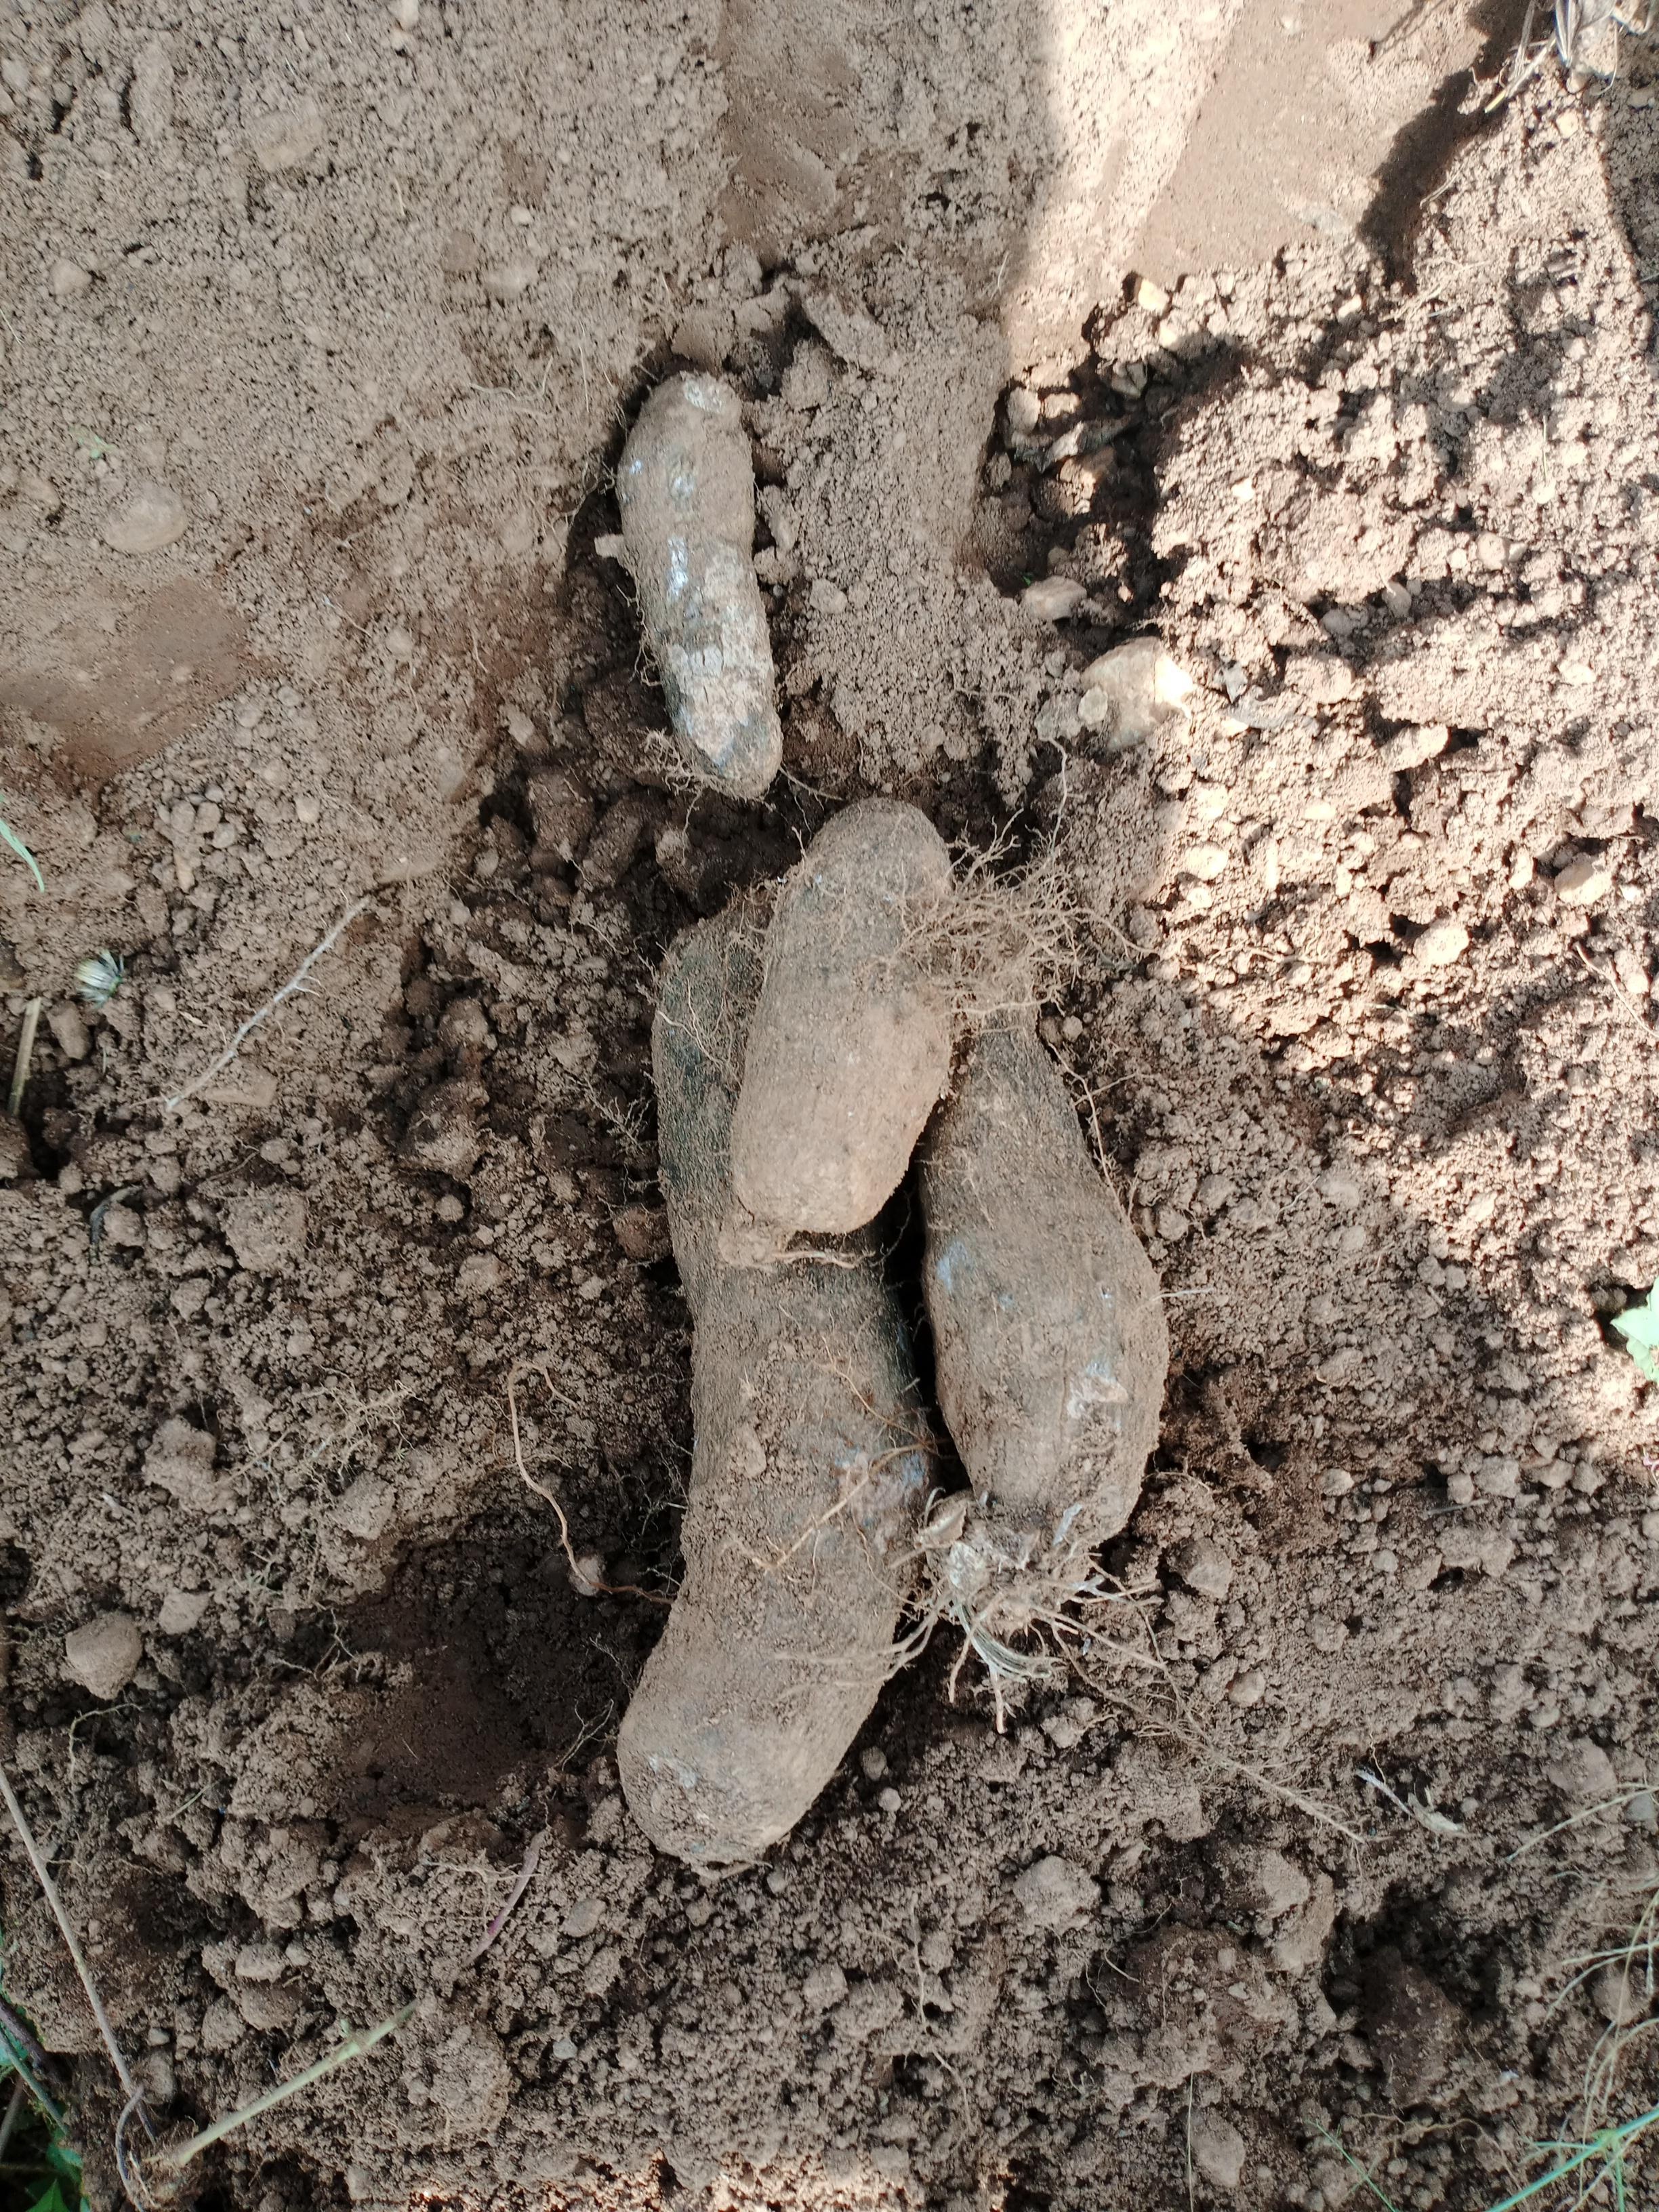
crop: yam
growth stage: harvest
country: Nigeria
